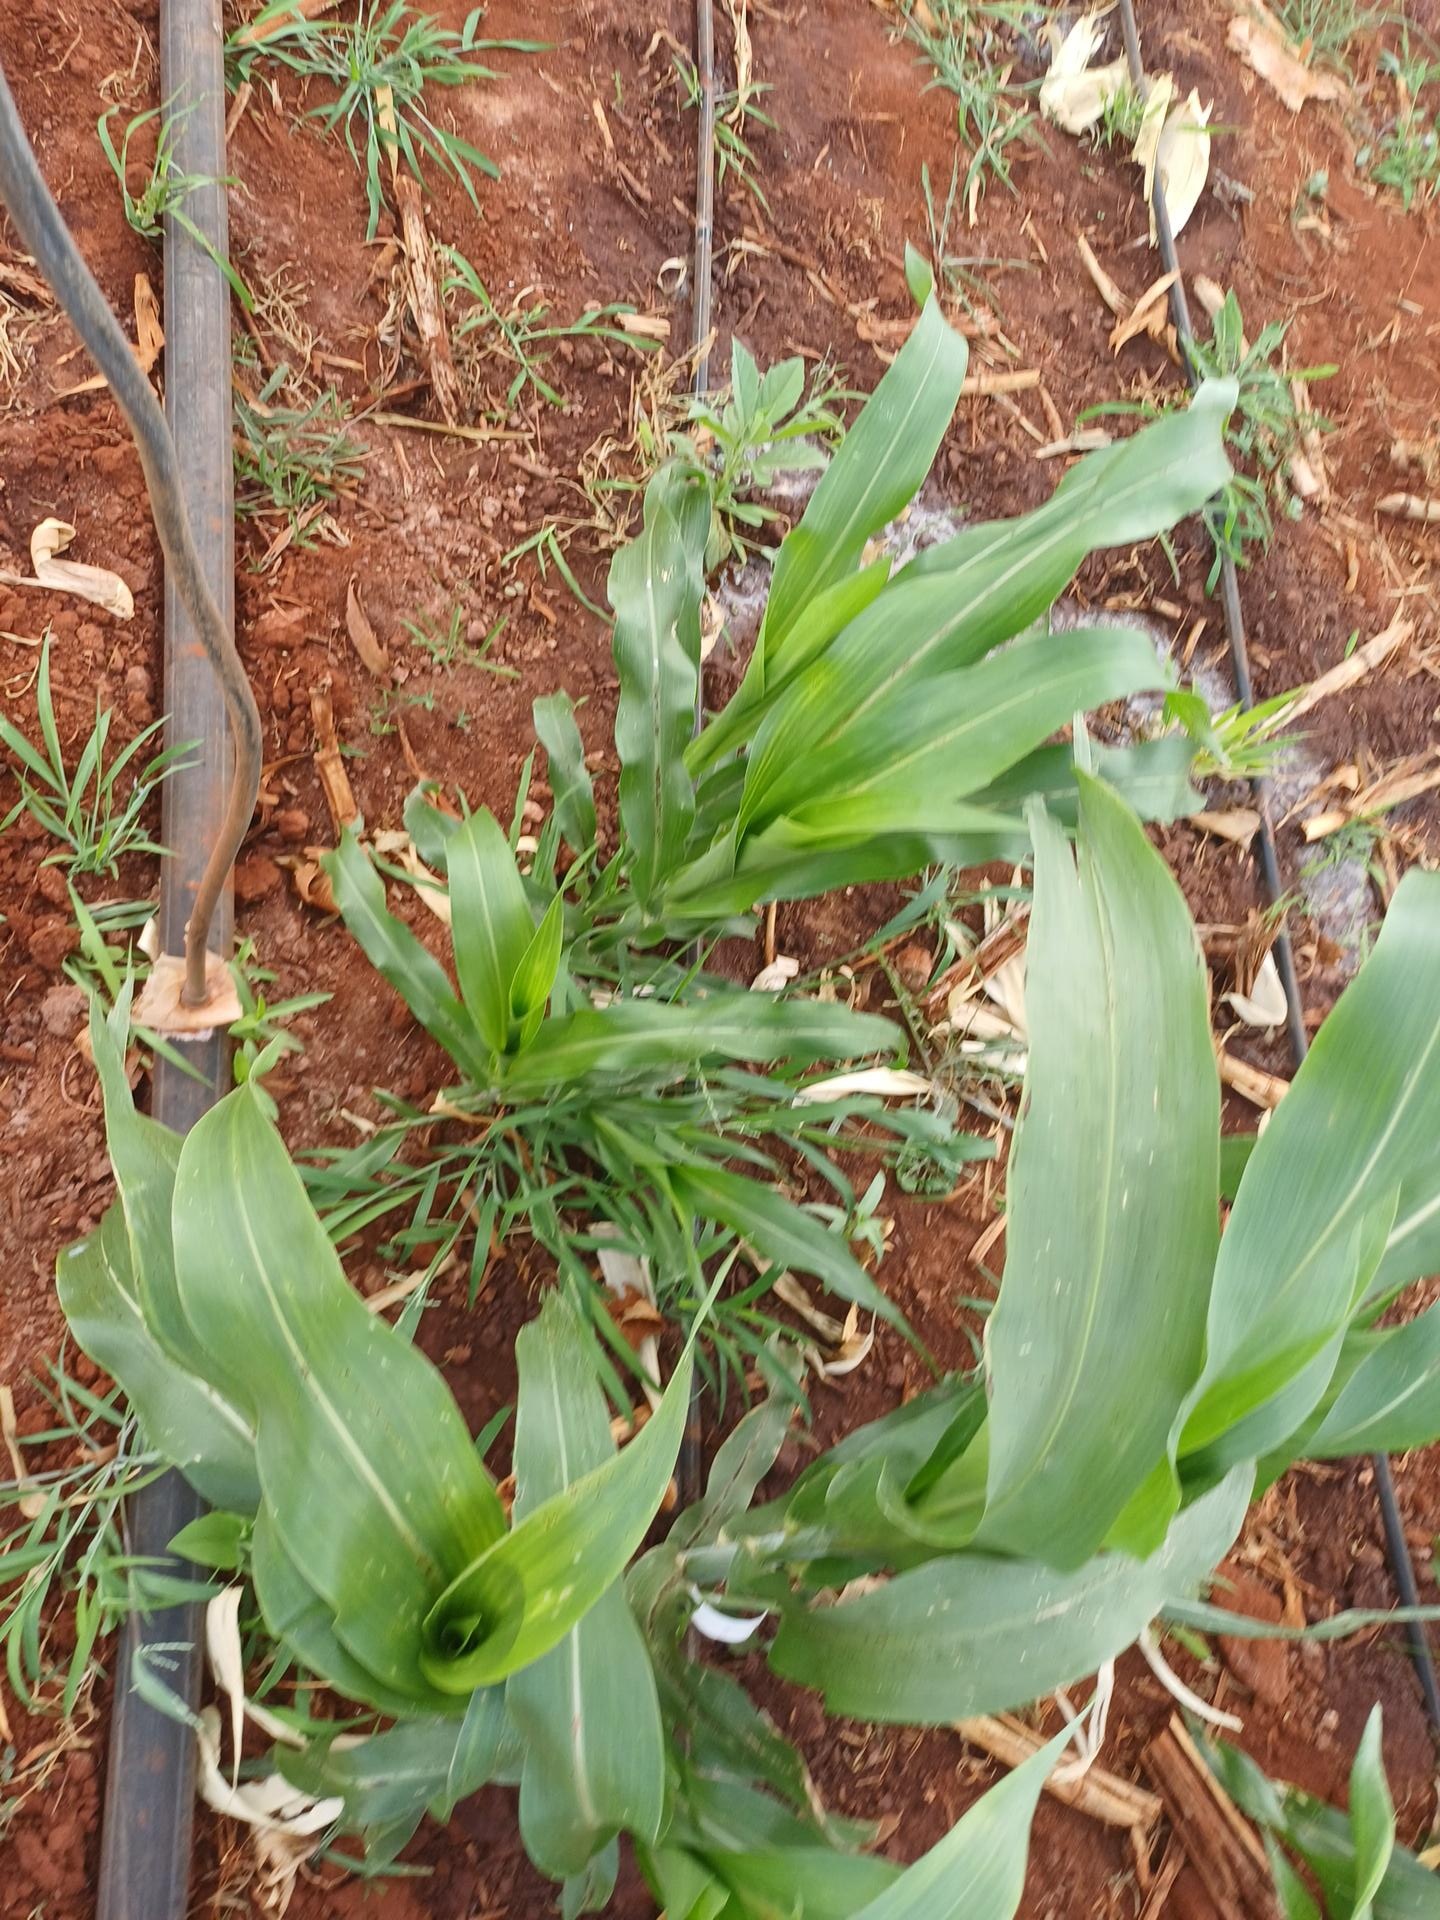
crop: sorghum
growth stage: vegetative
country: Kenya
